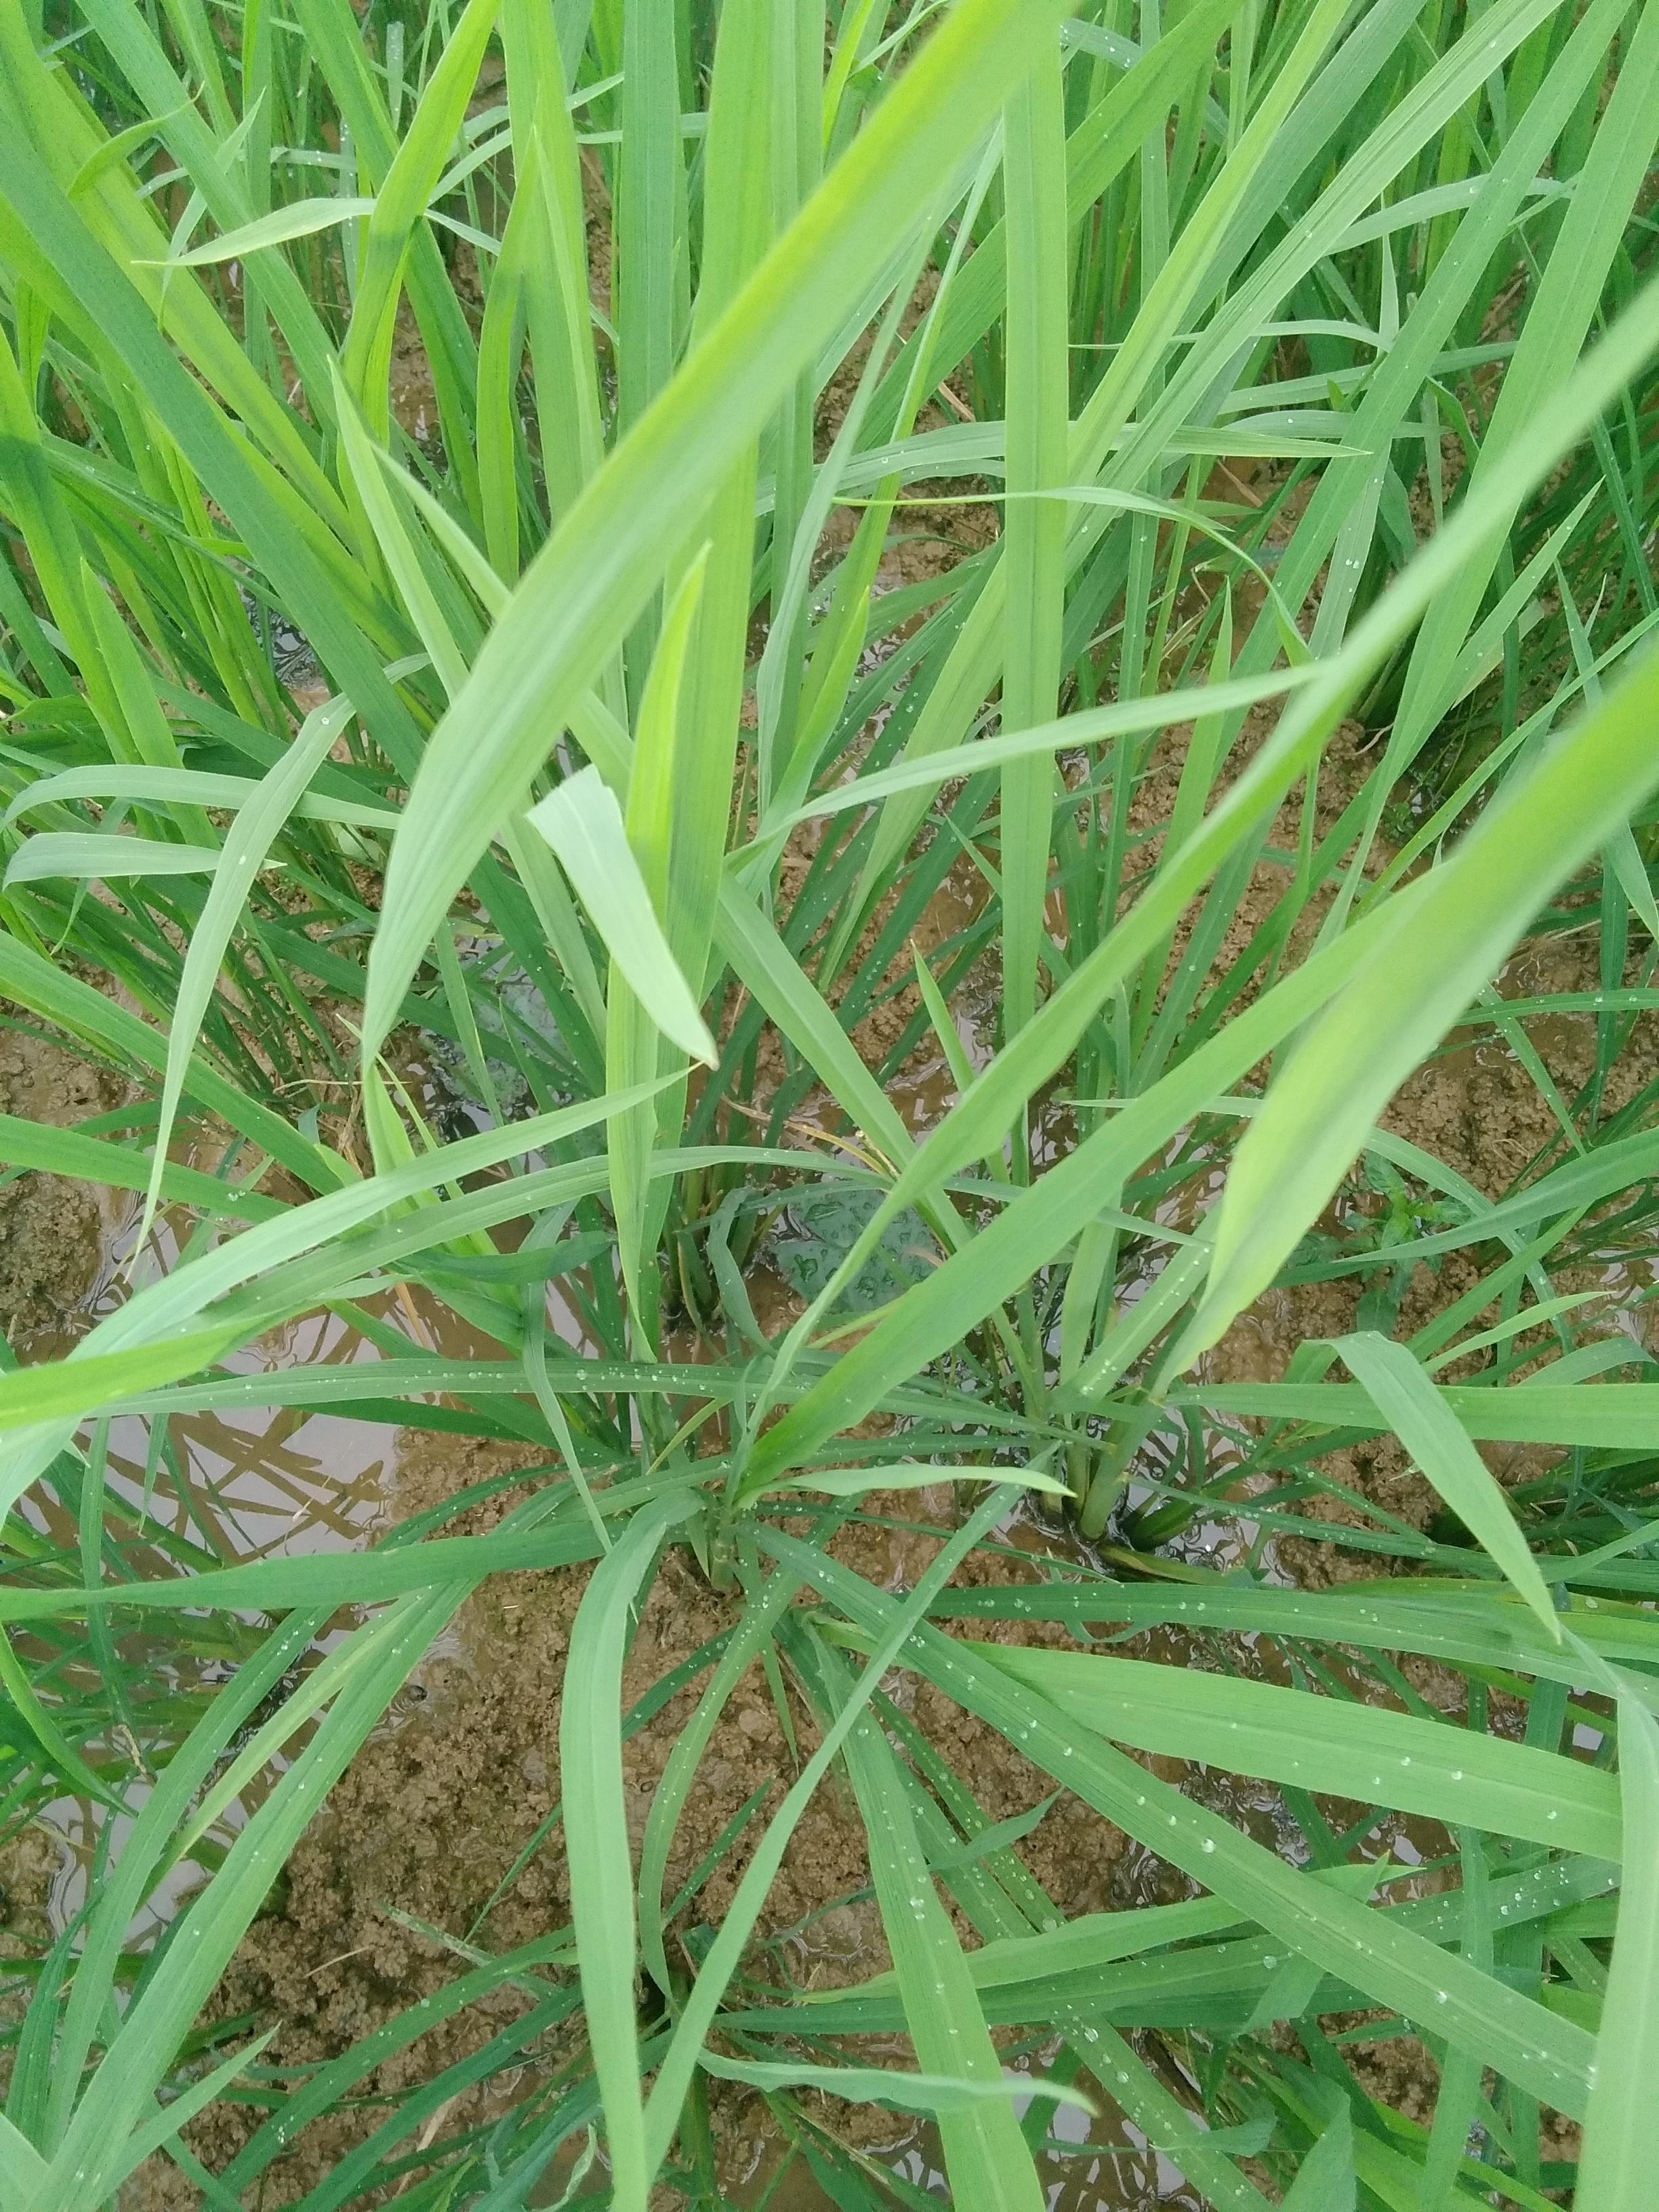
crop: rice
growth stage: vegetative
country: Nigeria
